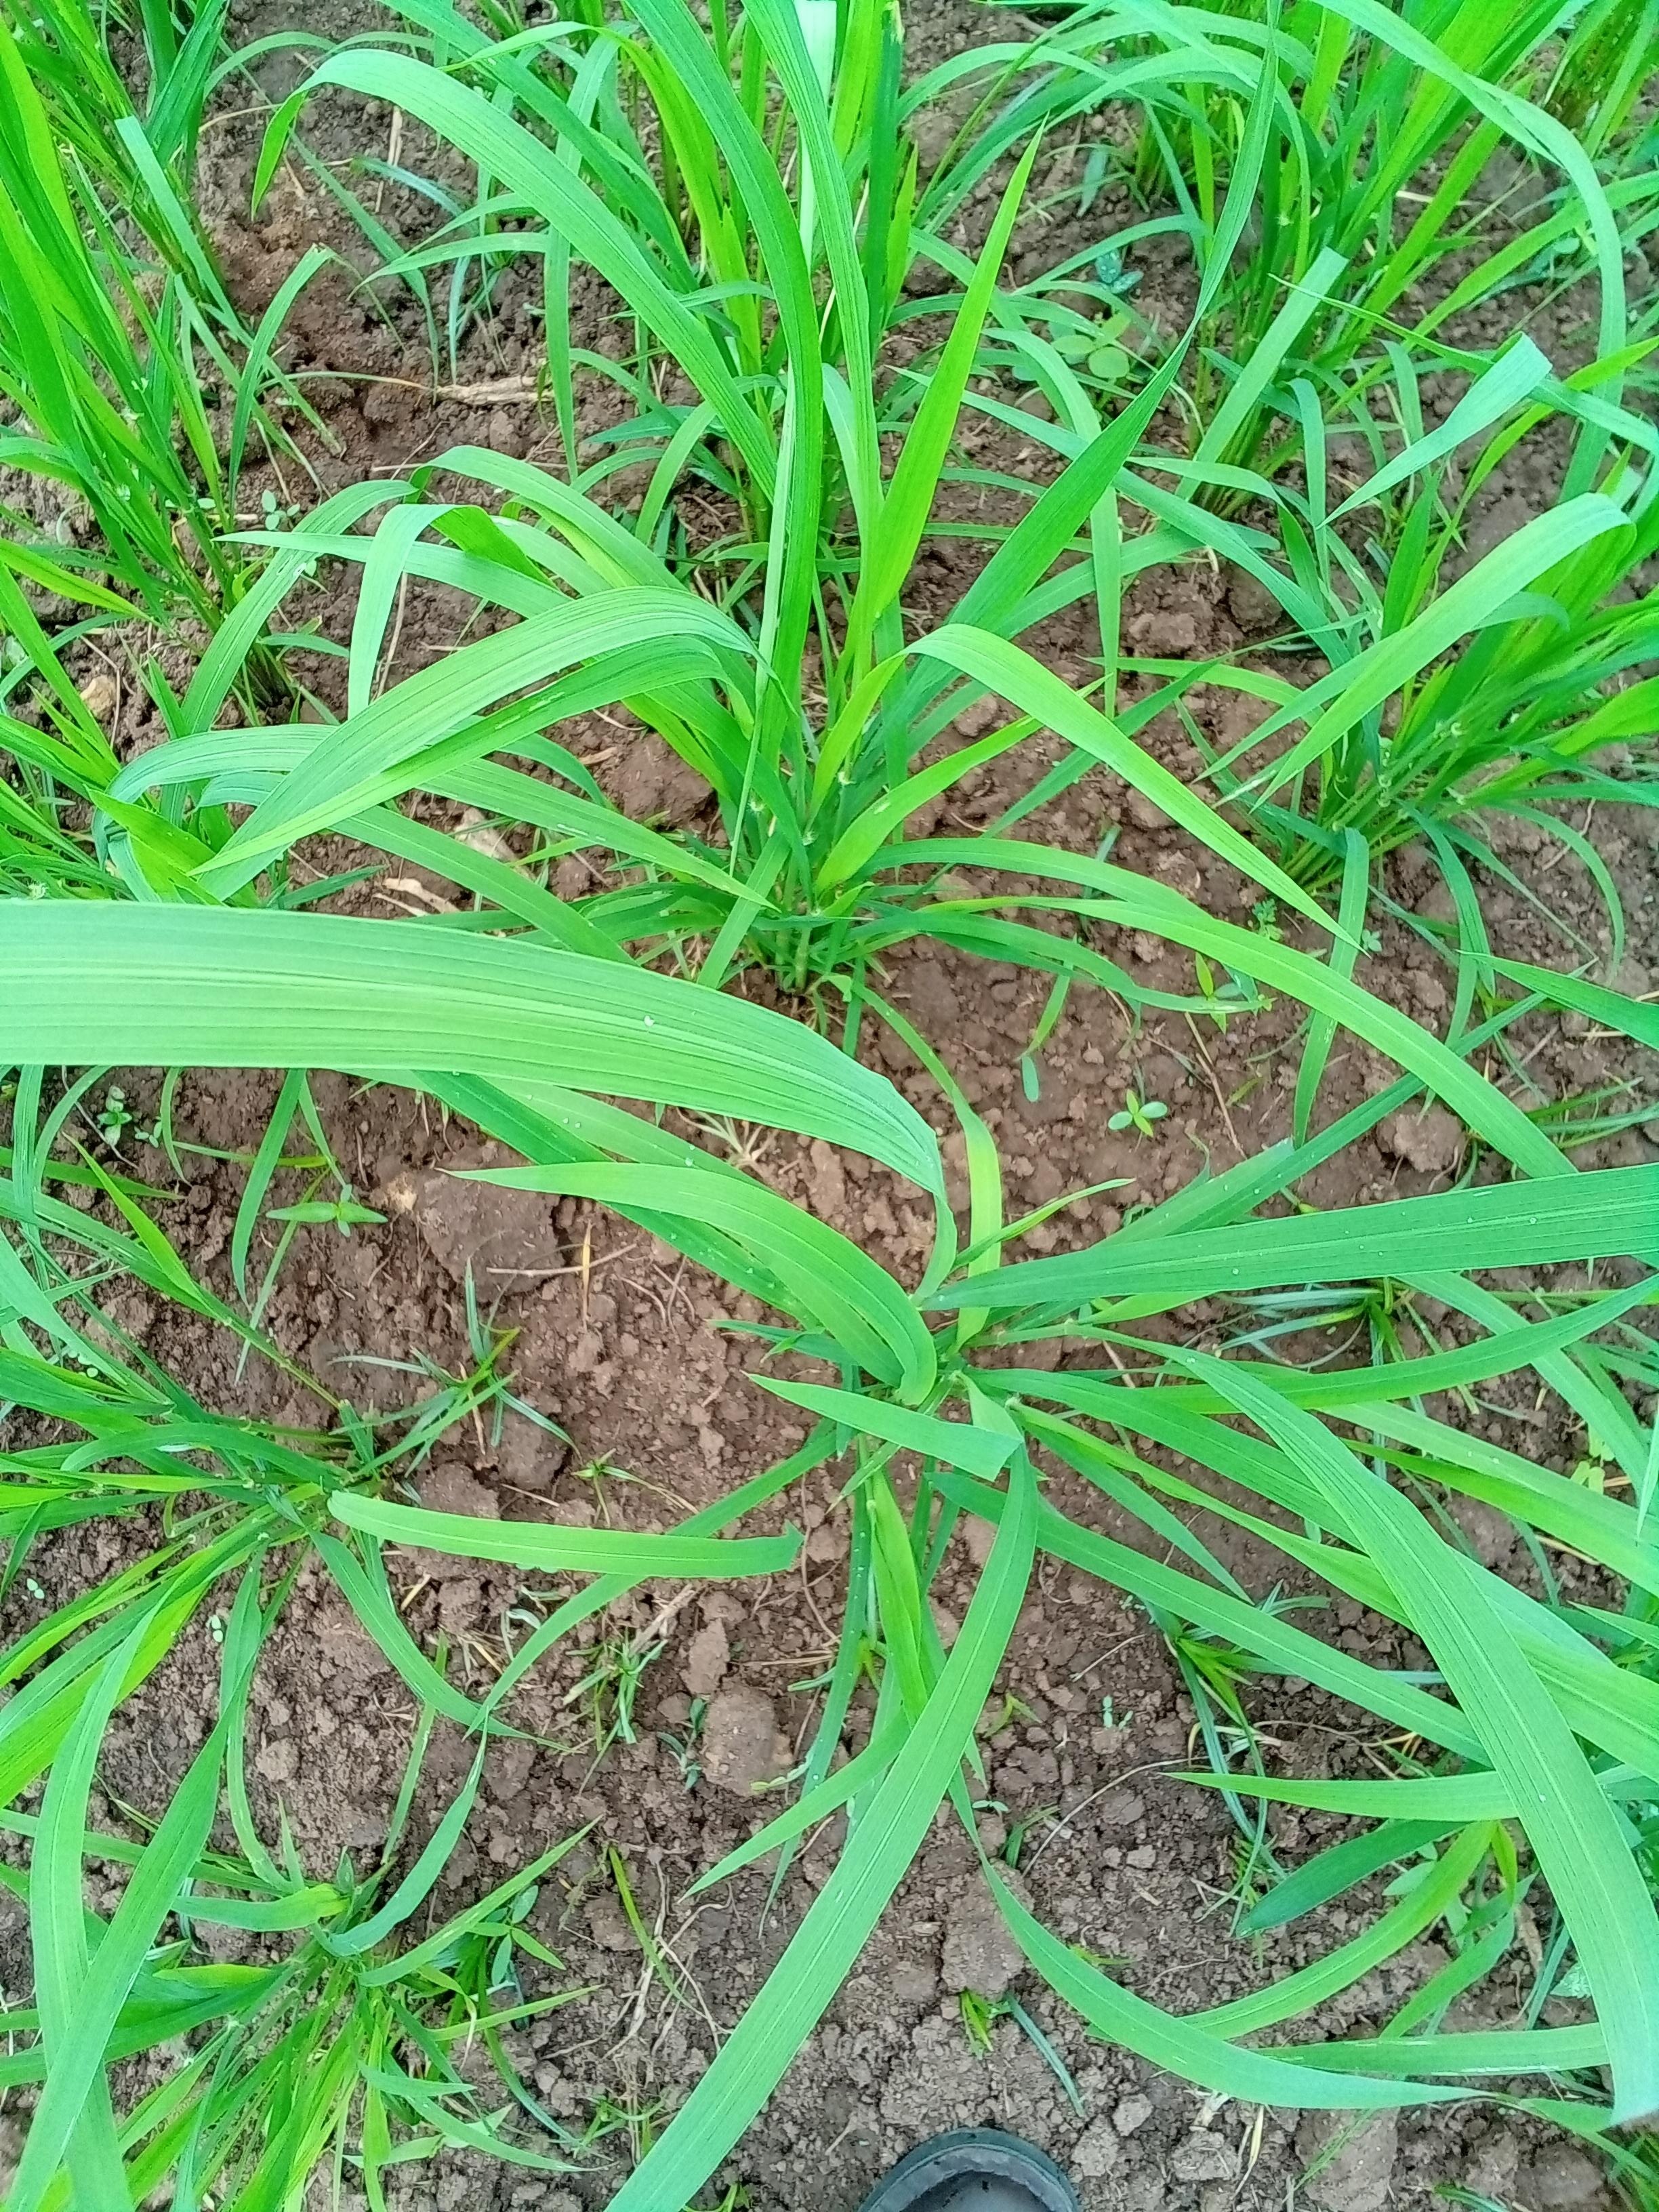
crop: rice
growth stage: tillering
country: Côte d'Ivoire
